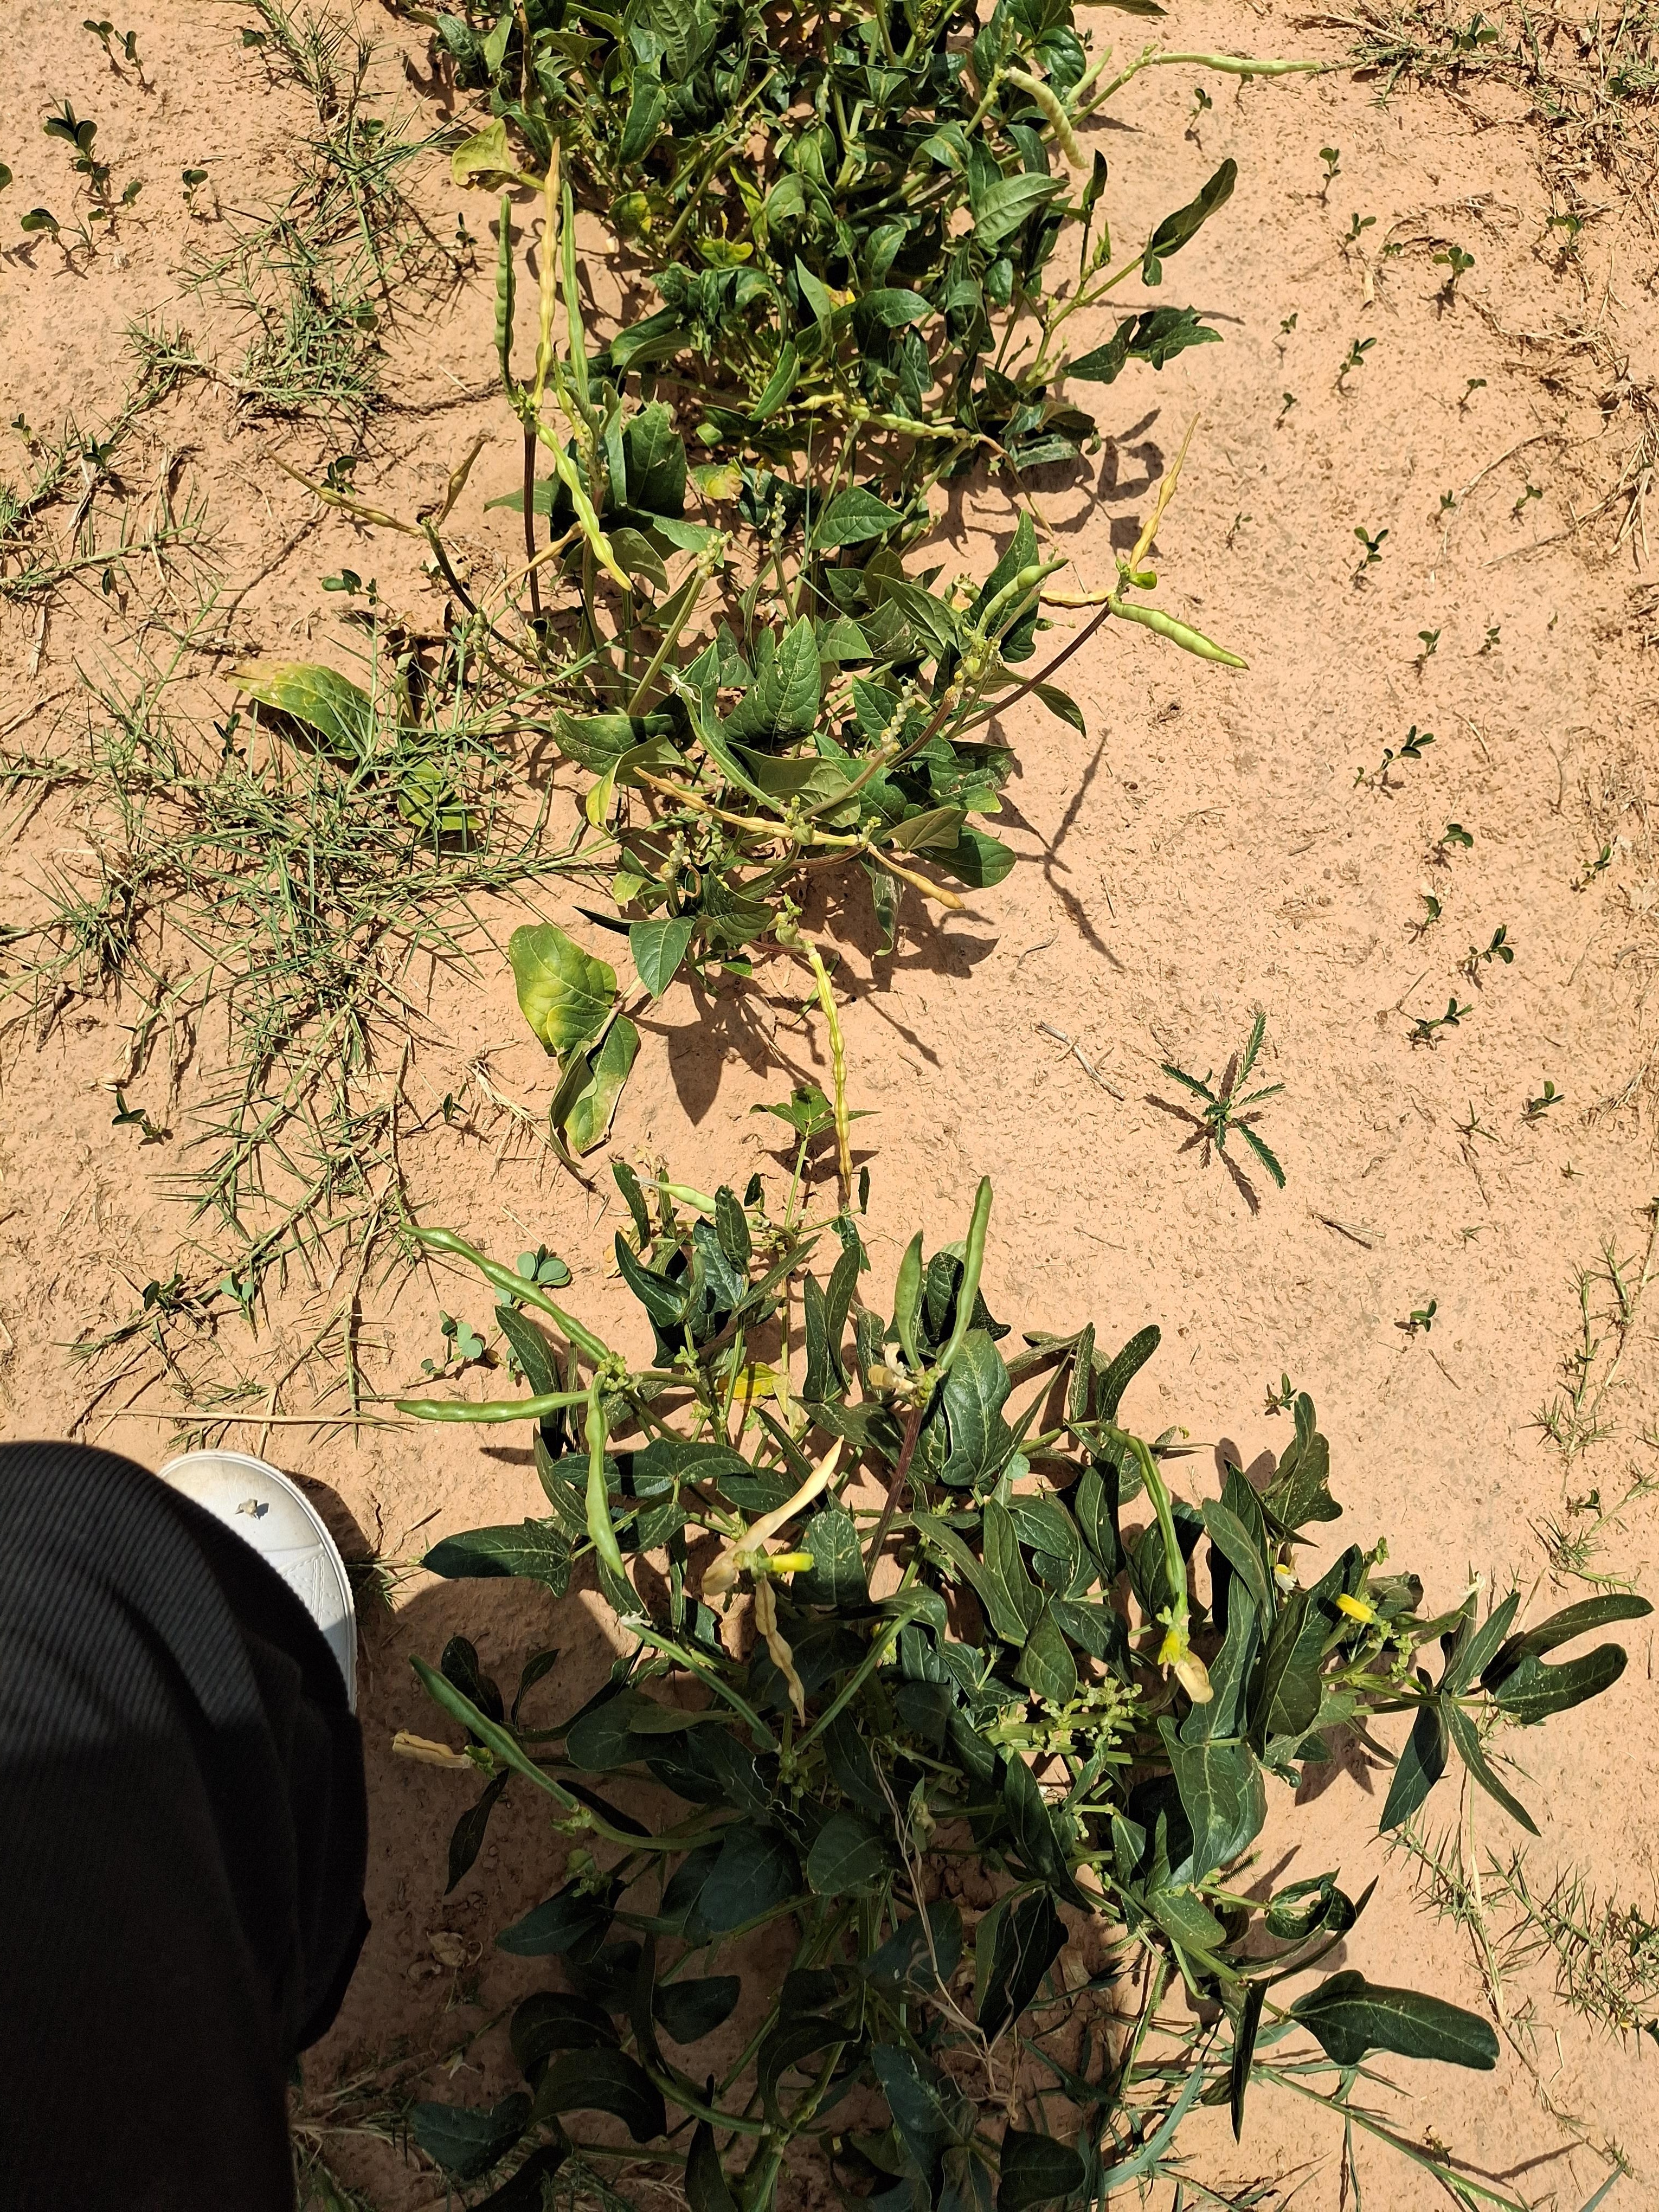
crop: cowpea
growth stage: harvest maturity
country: Nigeria
